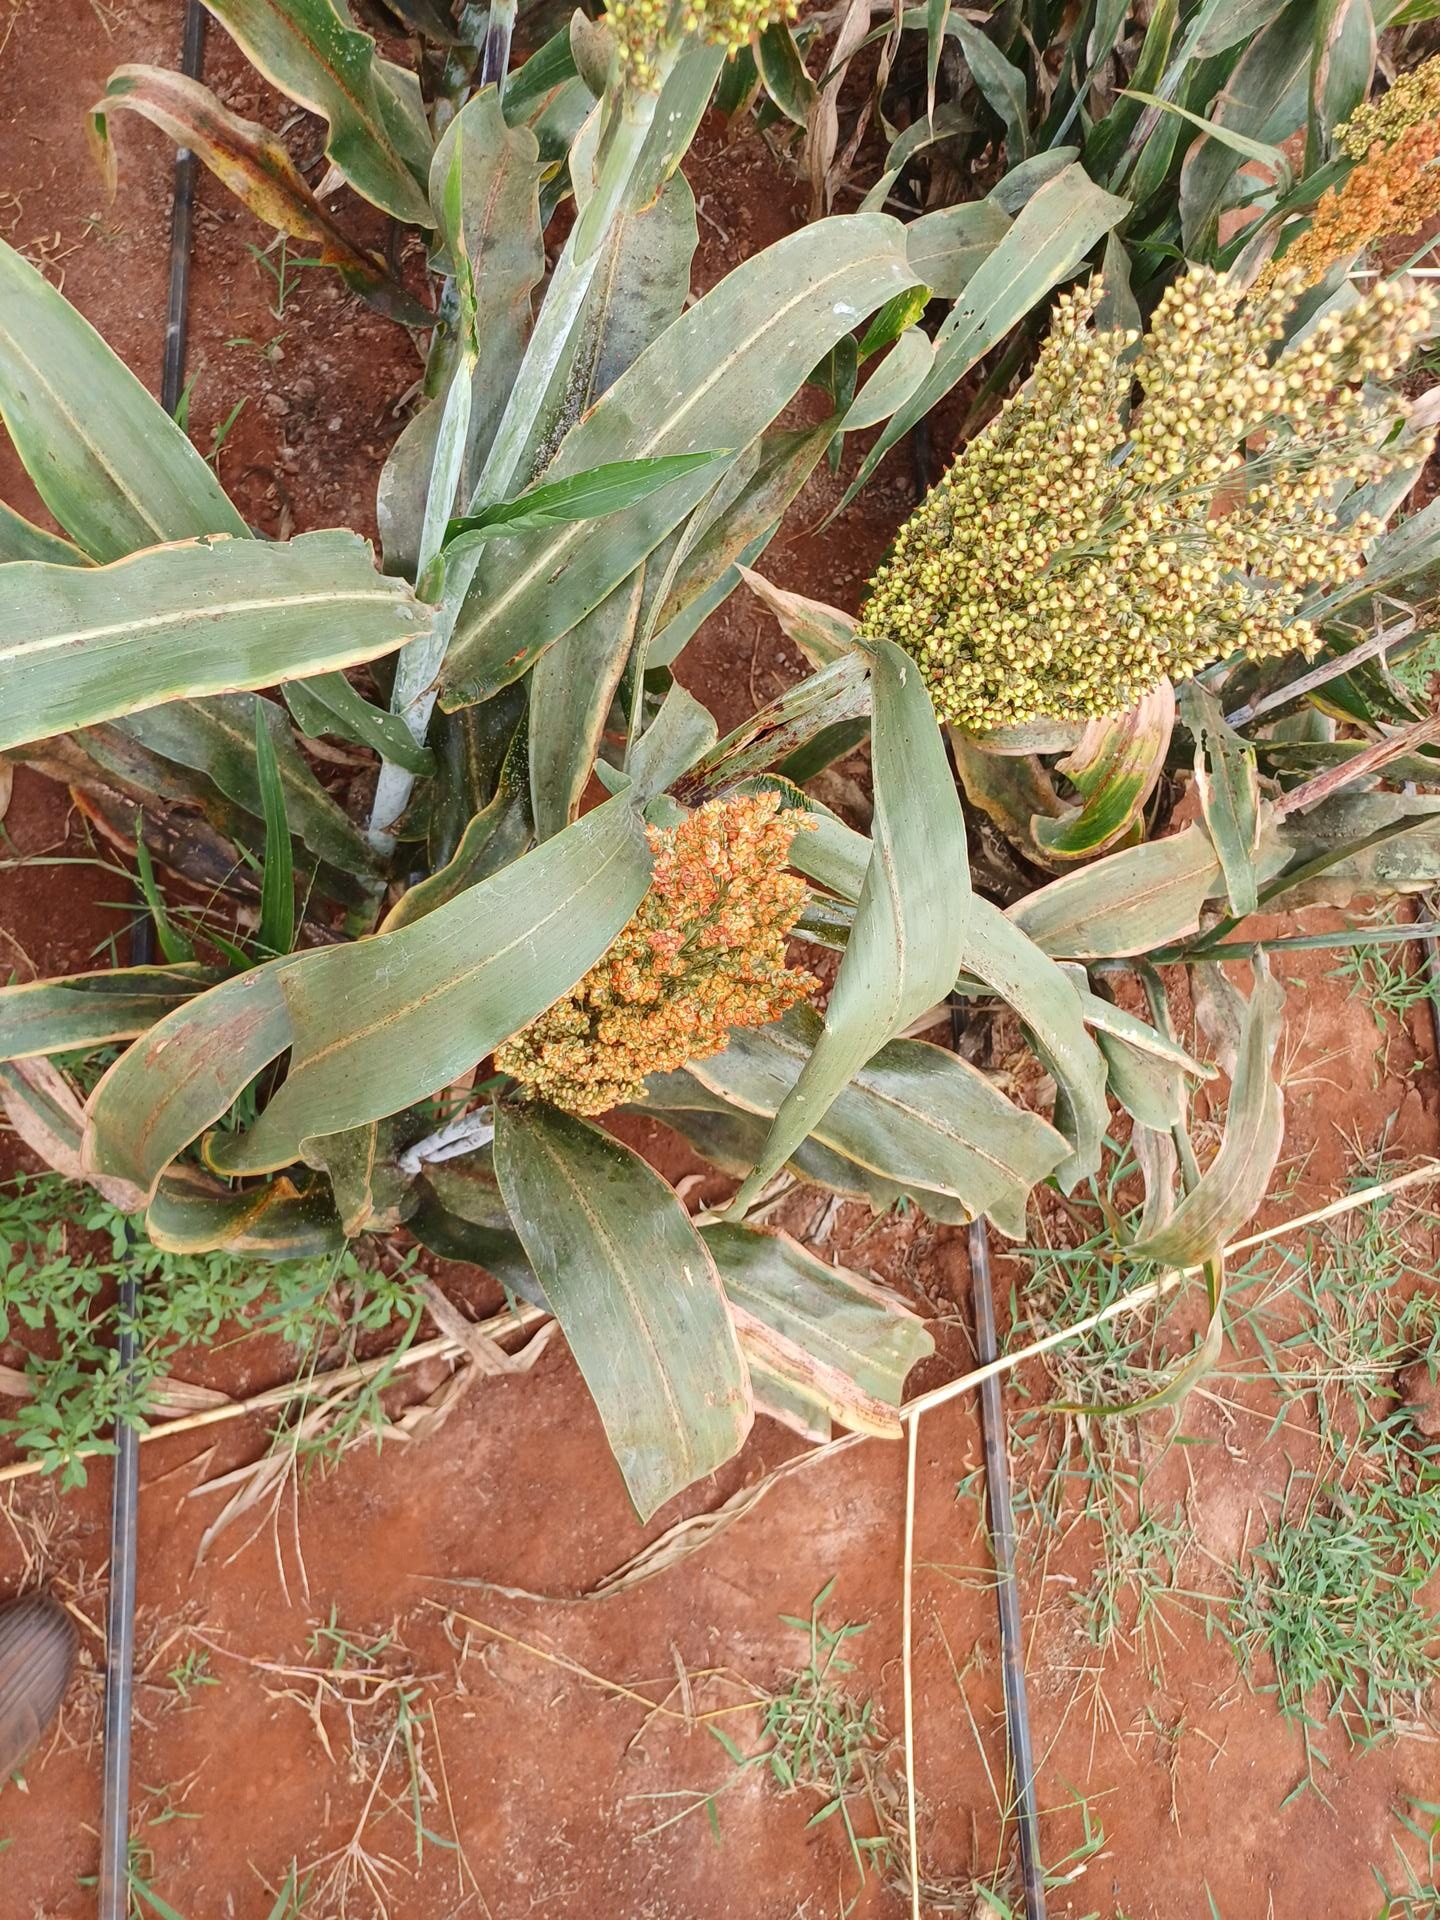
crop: sorghum
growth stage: maturity
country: Kenya
